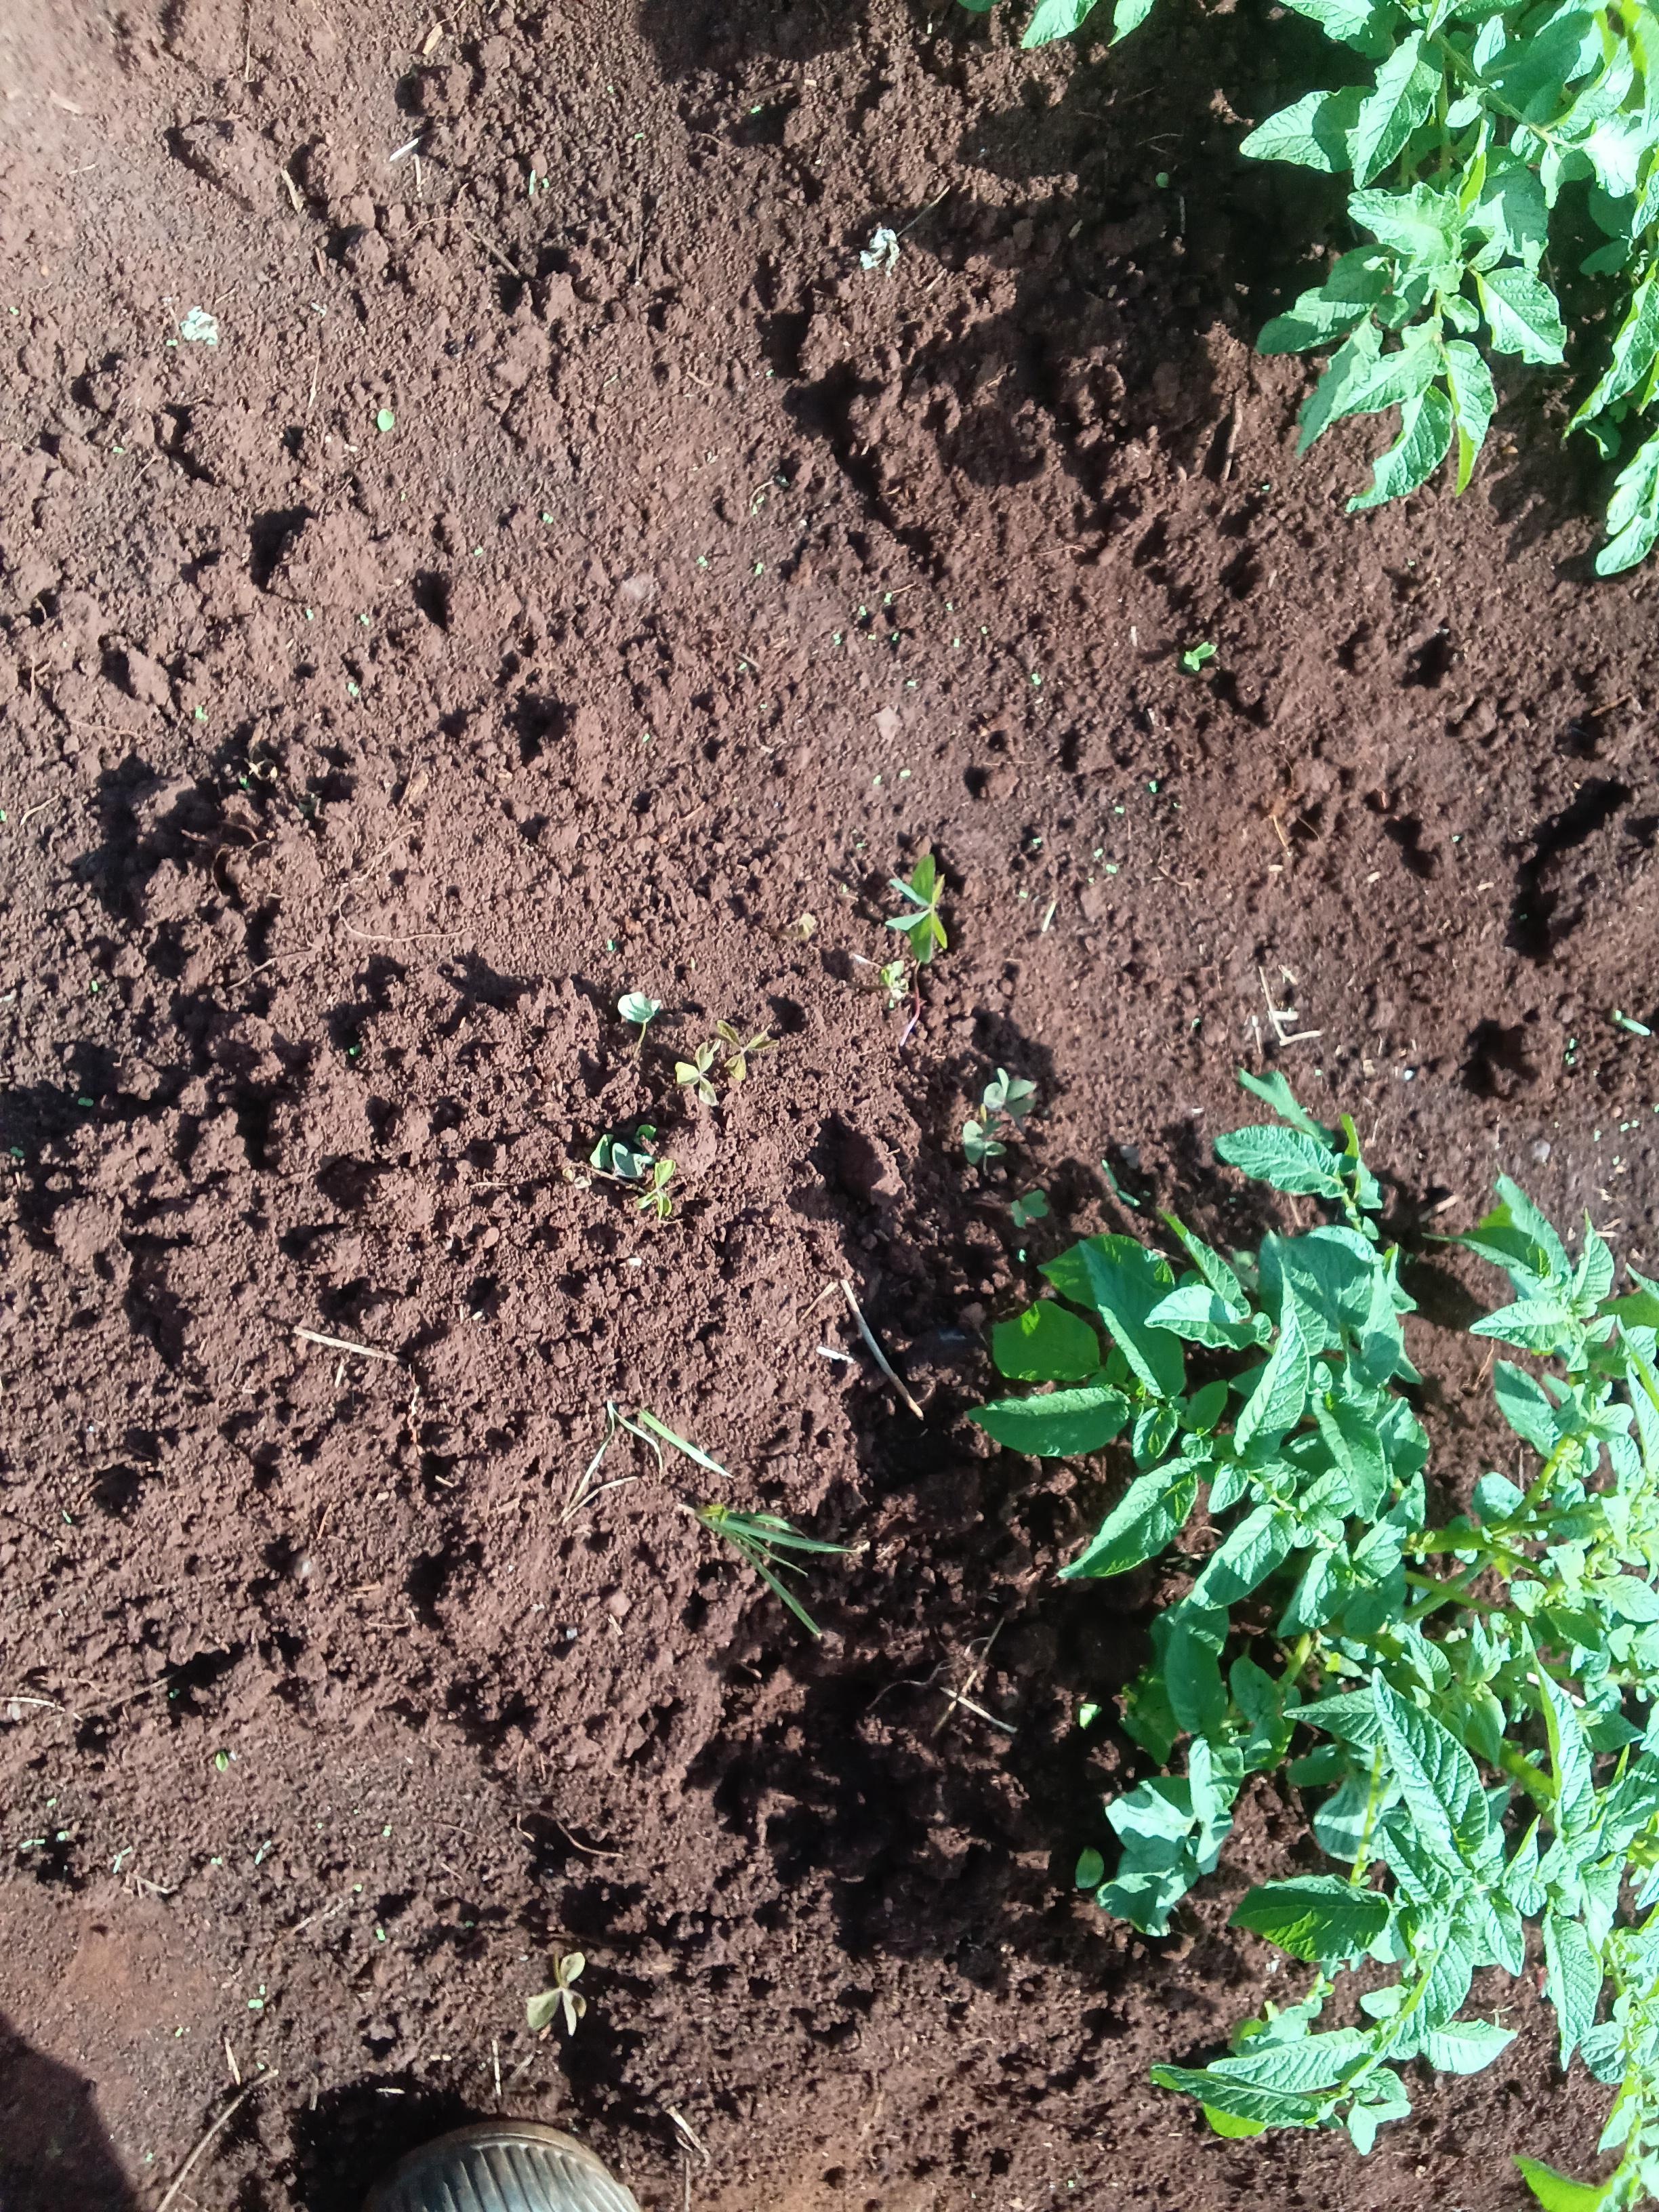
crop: potato
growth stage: vegetative
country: Kenya
